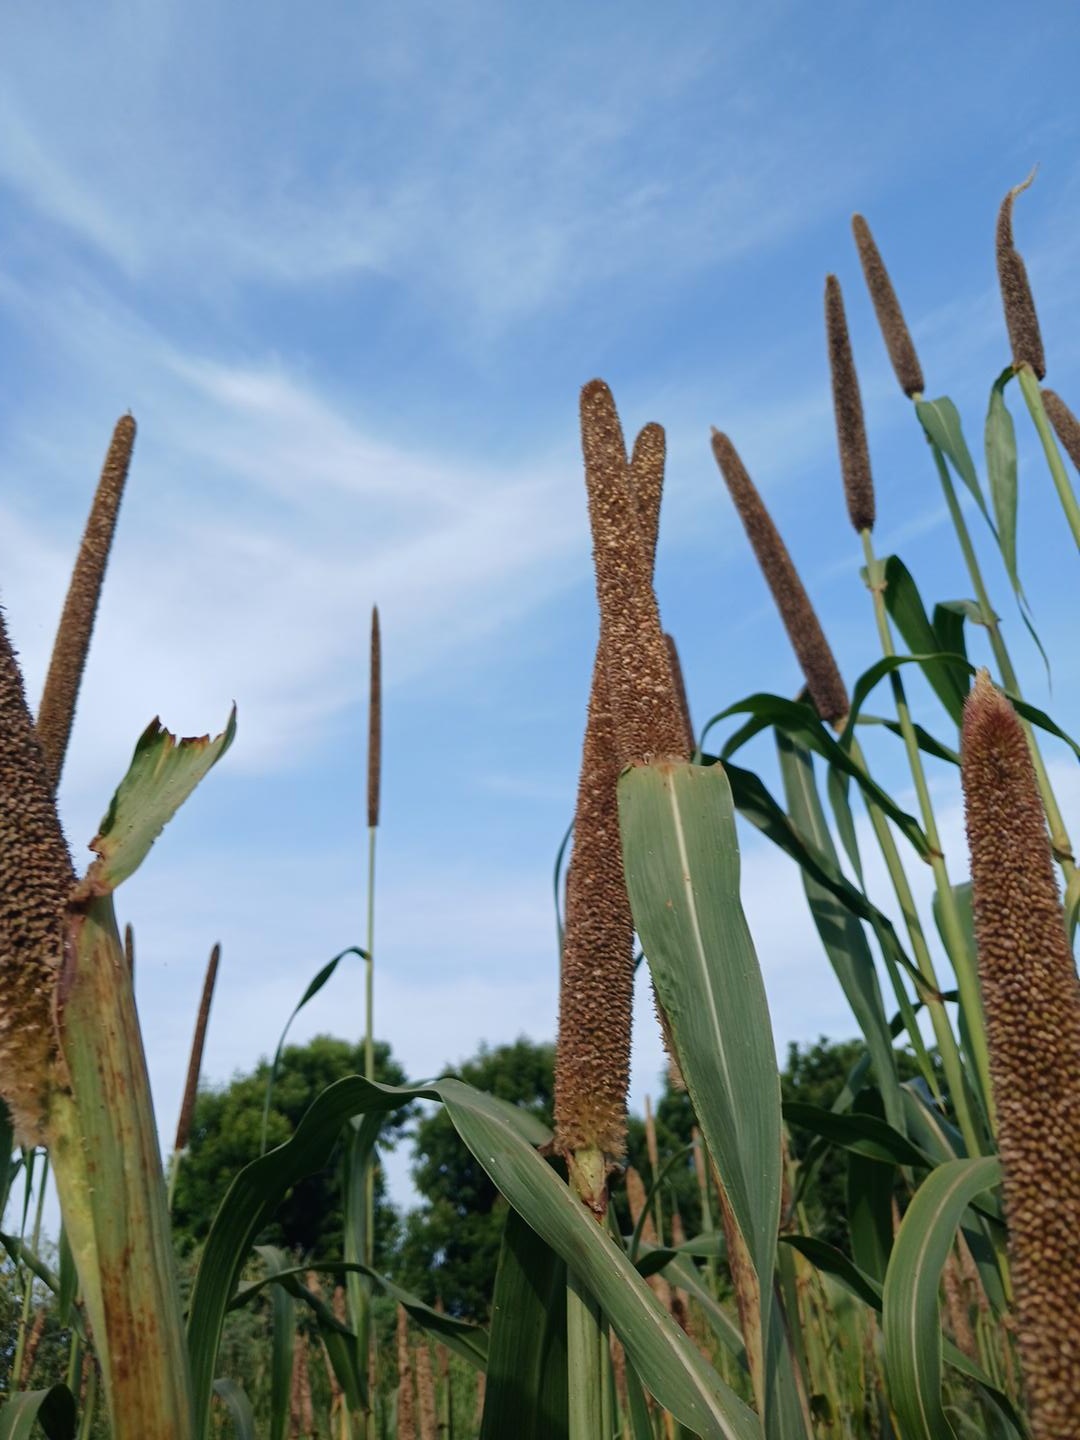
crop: pearl millet
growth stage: maturity
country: Senegal
